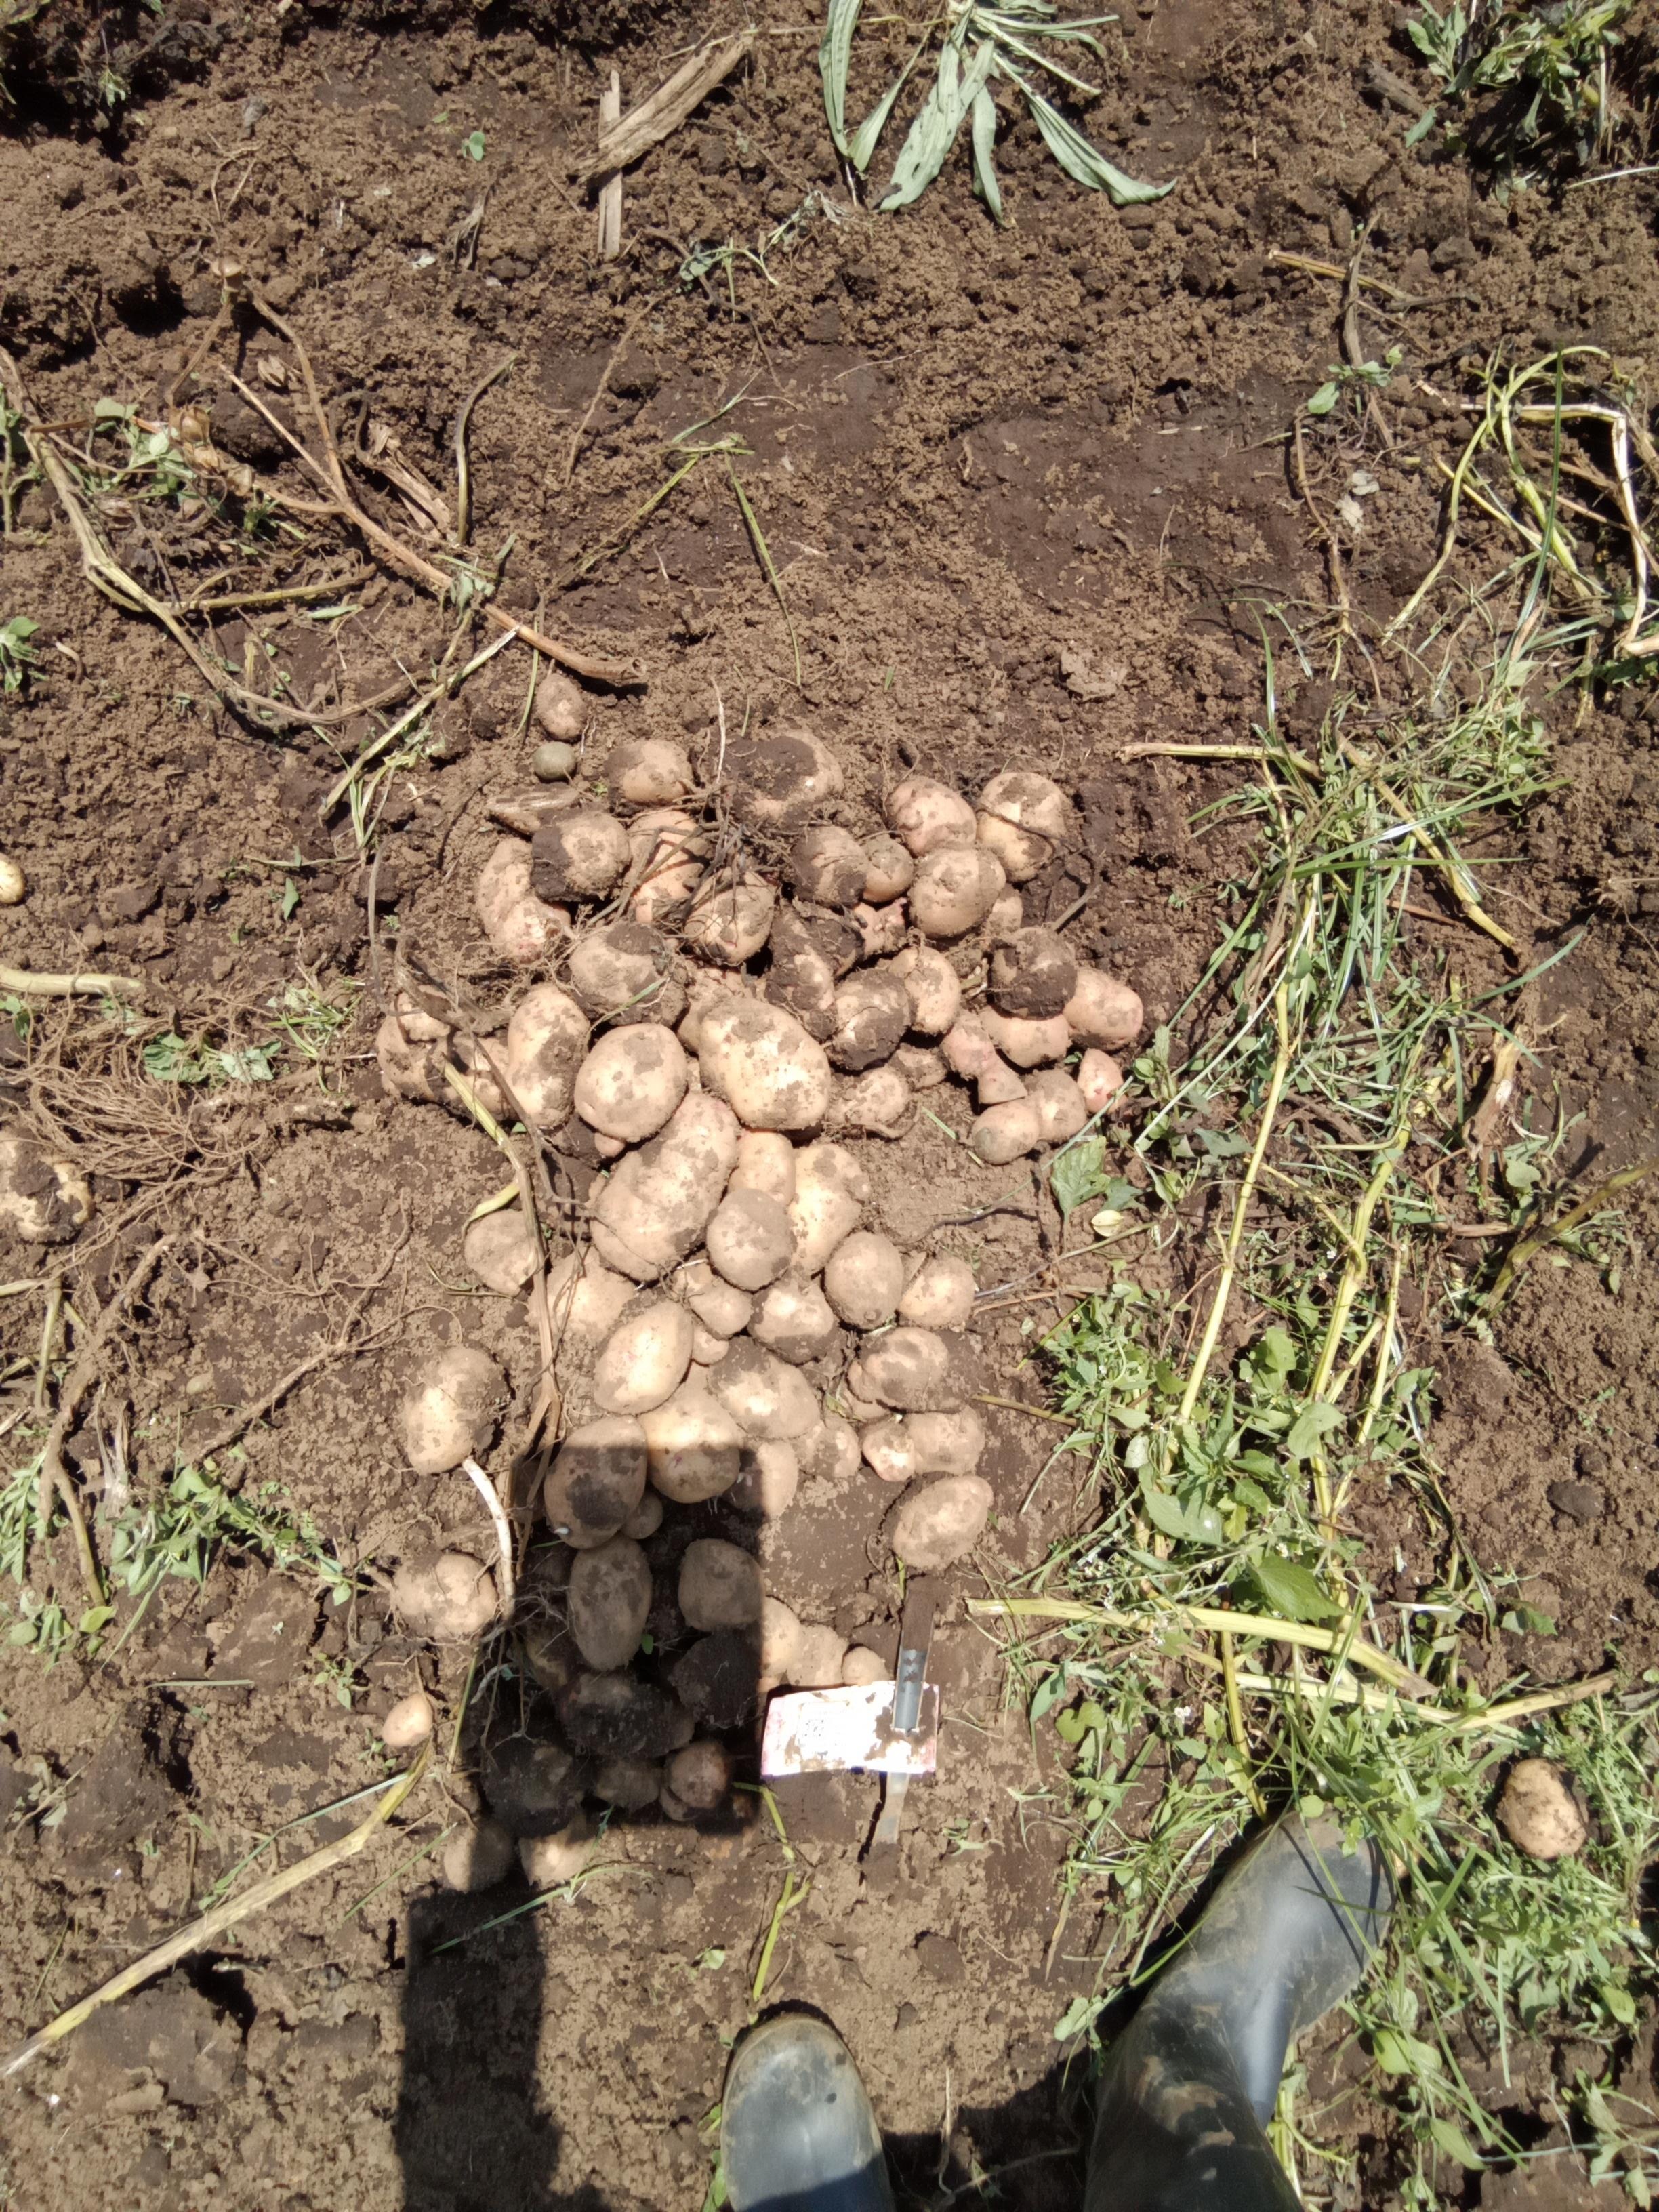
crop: potato
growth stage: harvest
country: Kenya
